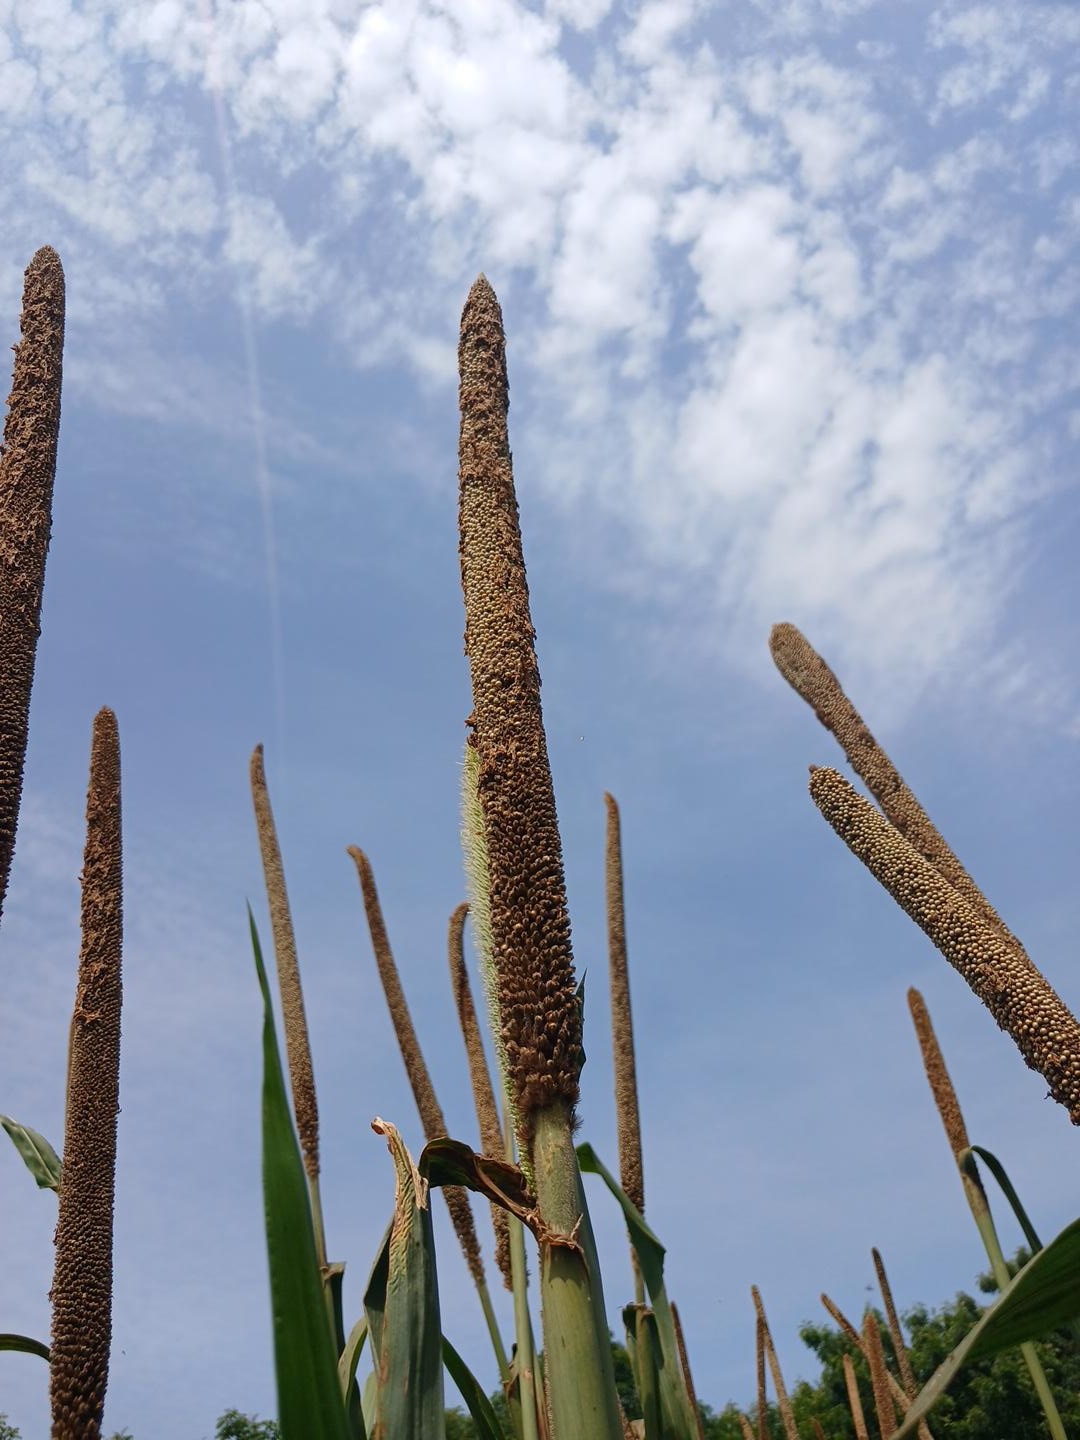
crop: pearl millet
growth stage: maturity
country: Senegal
